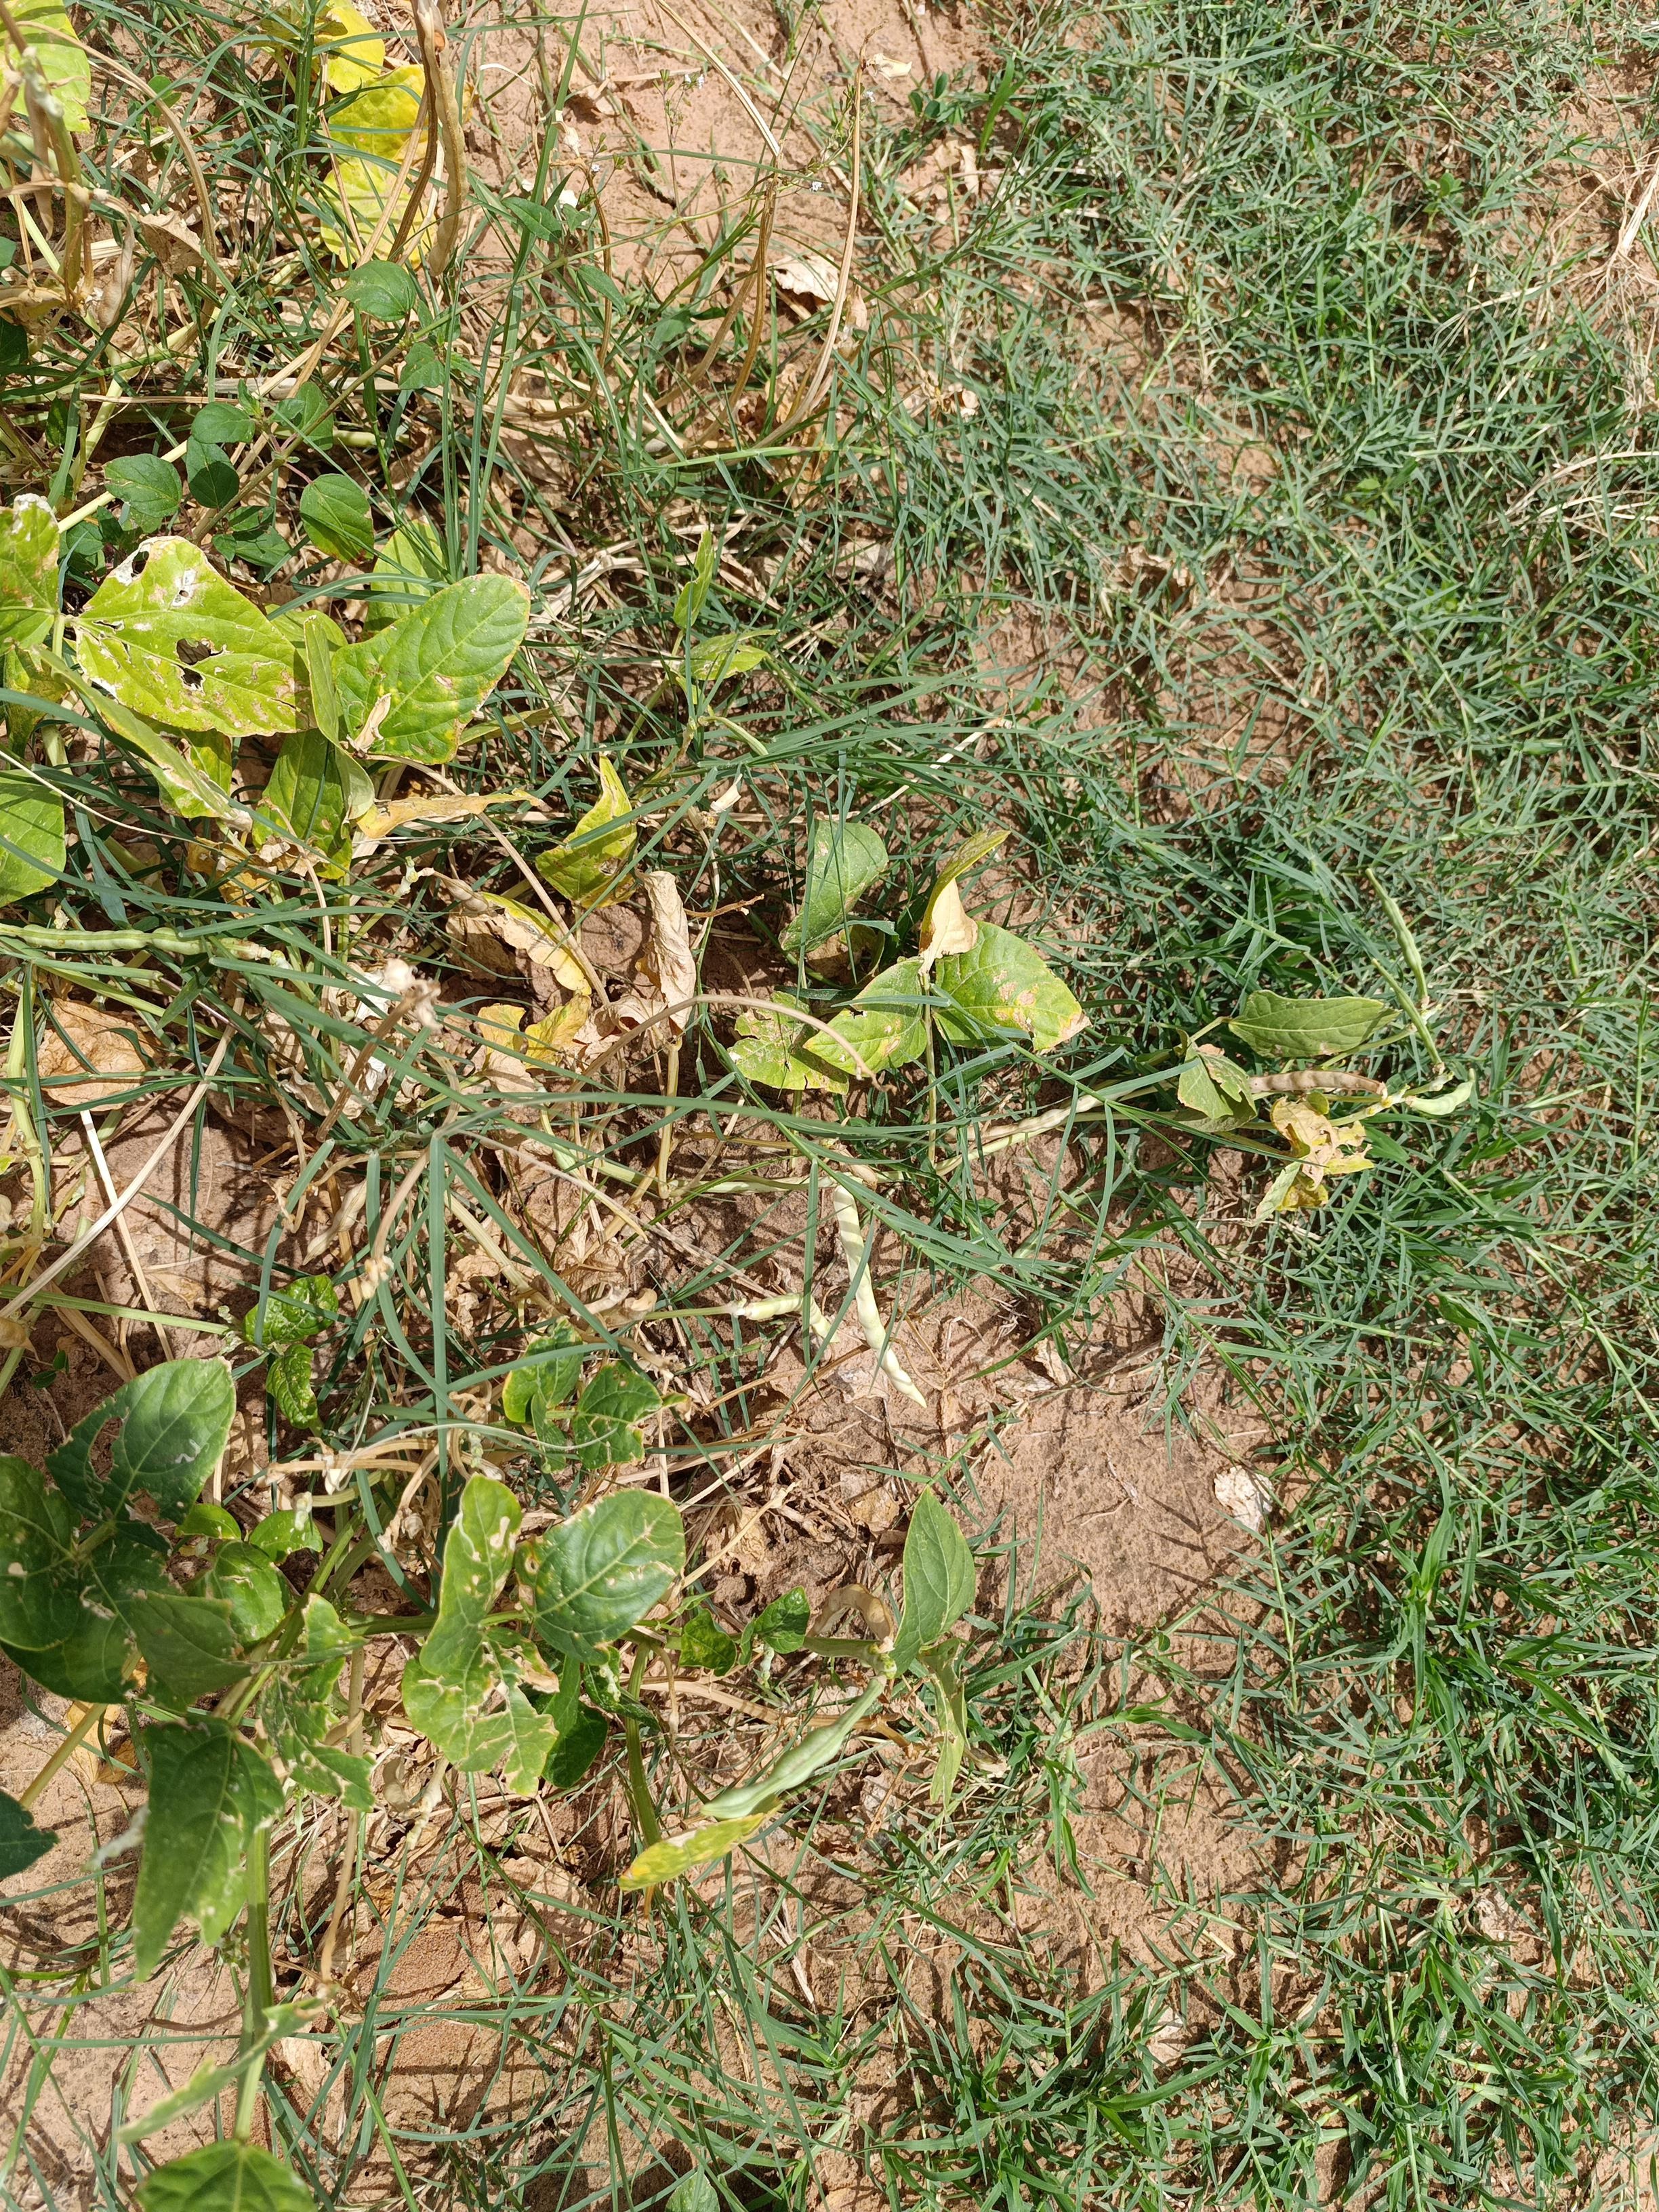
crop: cowpea
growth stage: development pod
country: Nigeria
